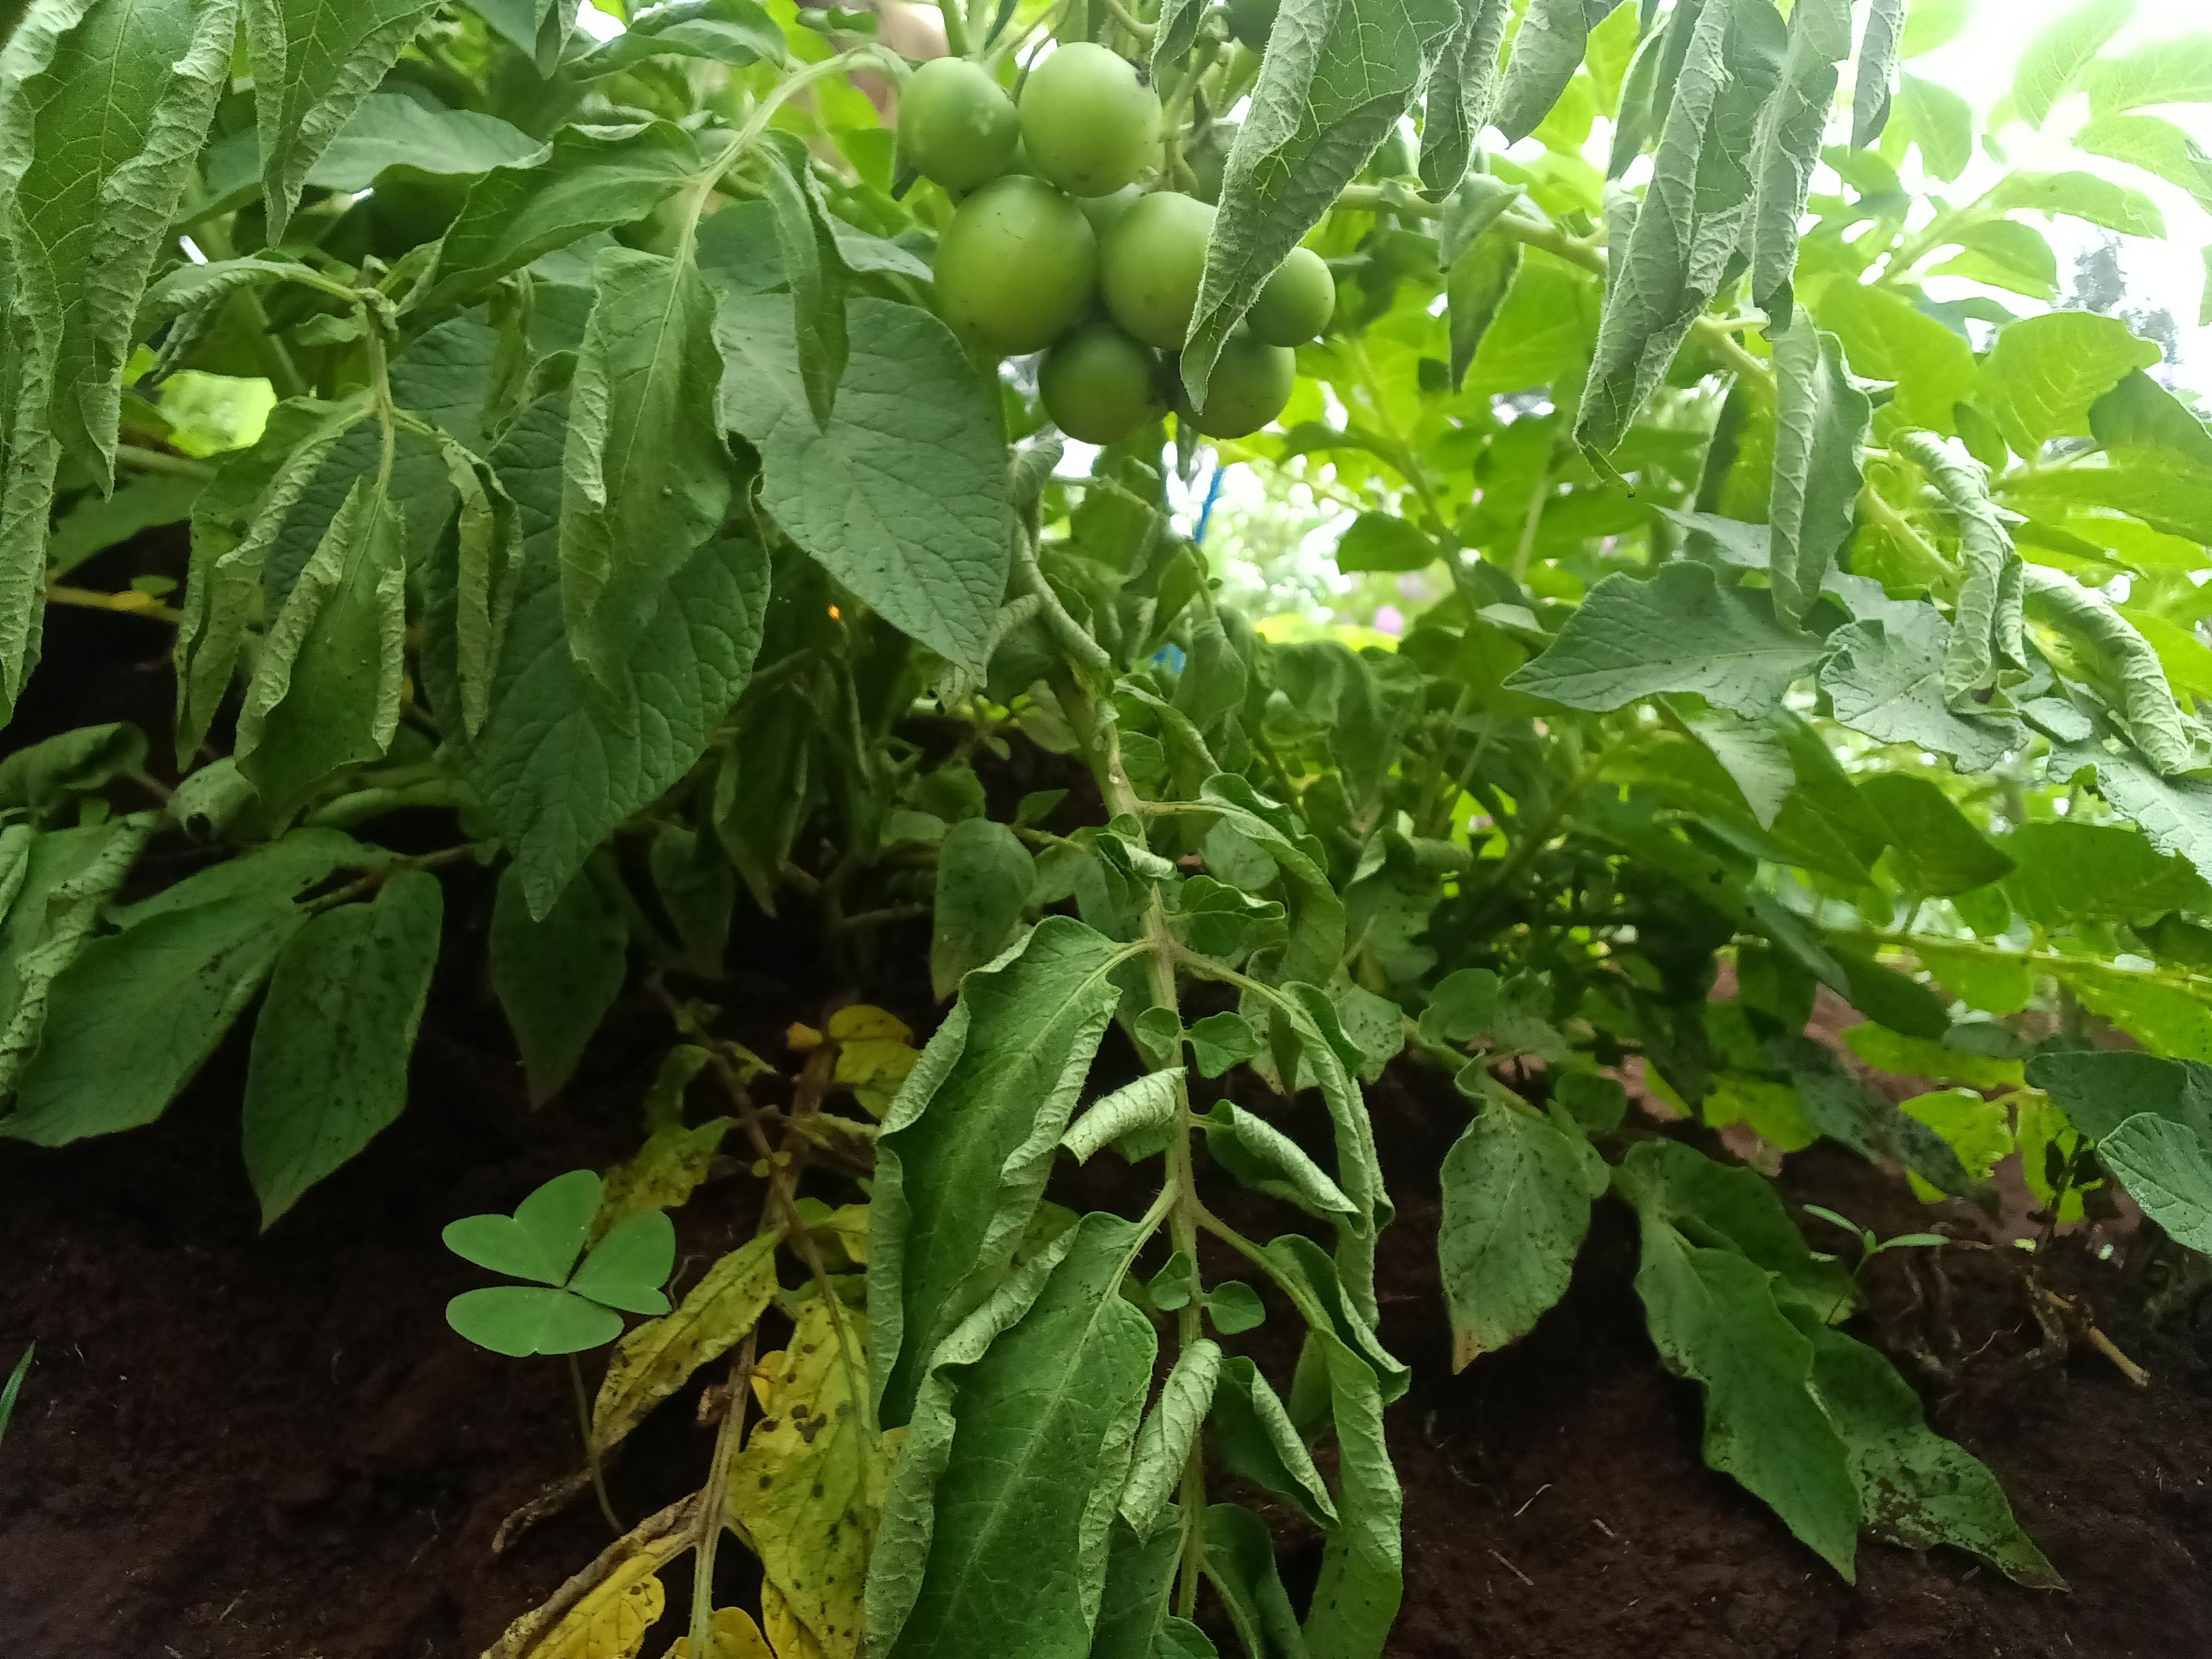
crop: potato
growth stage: flowering
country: Kenya
